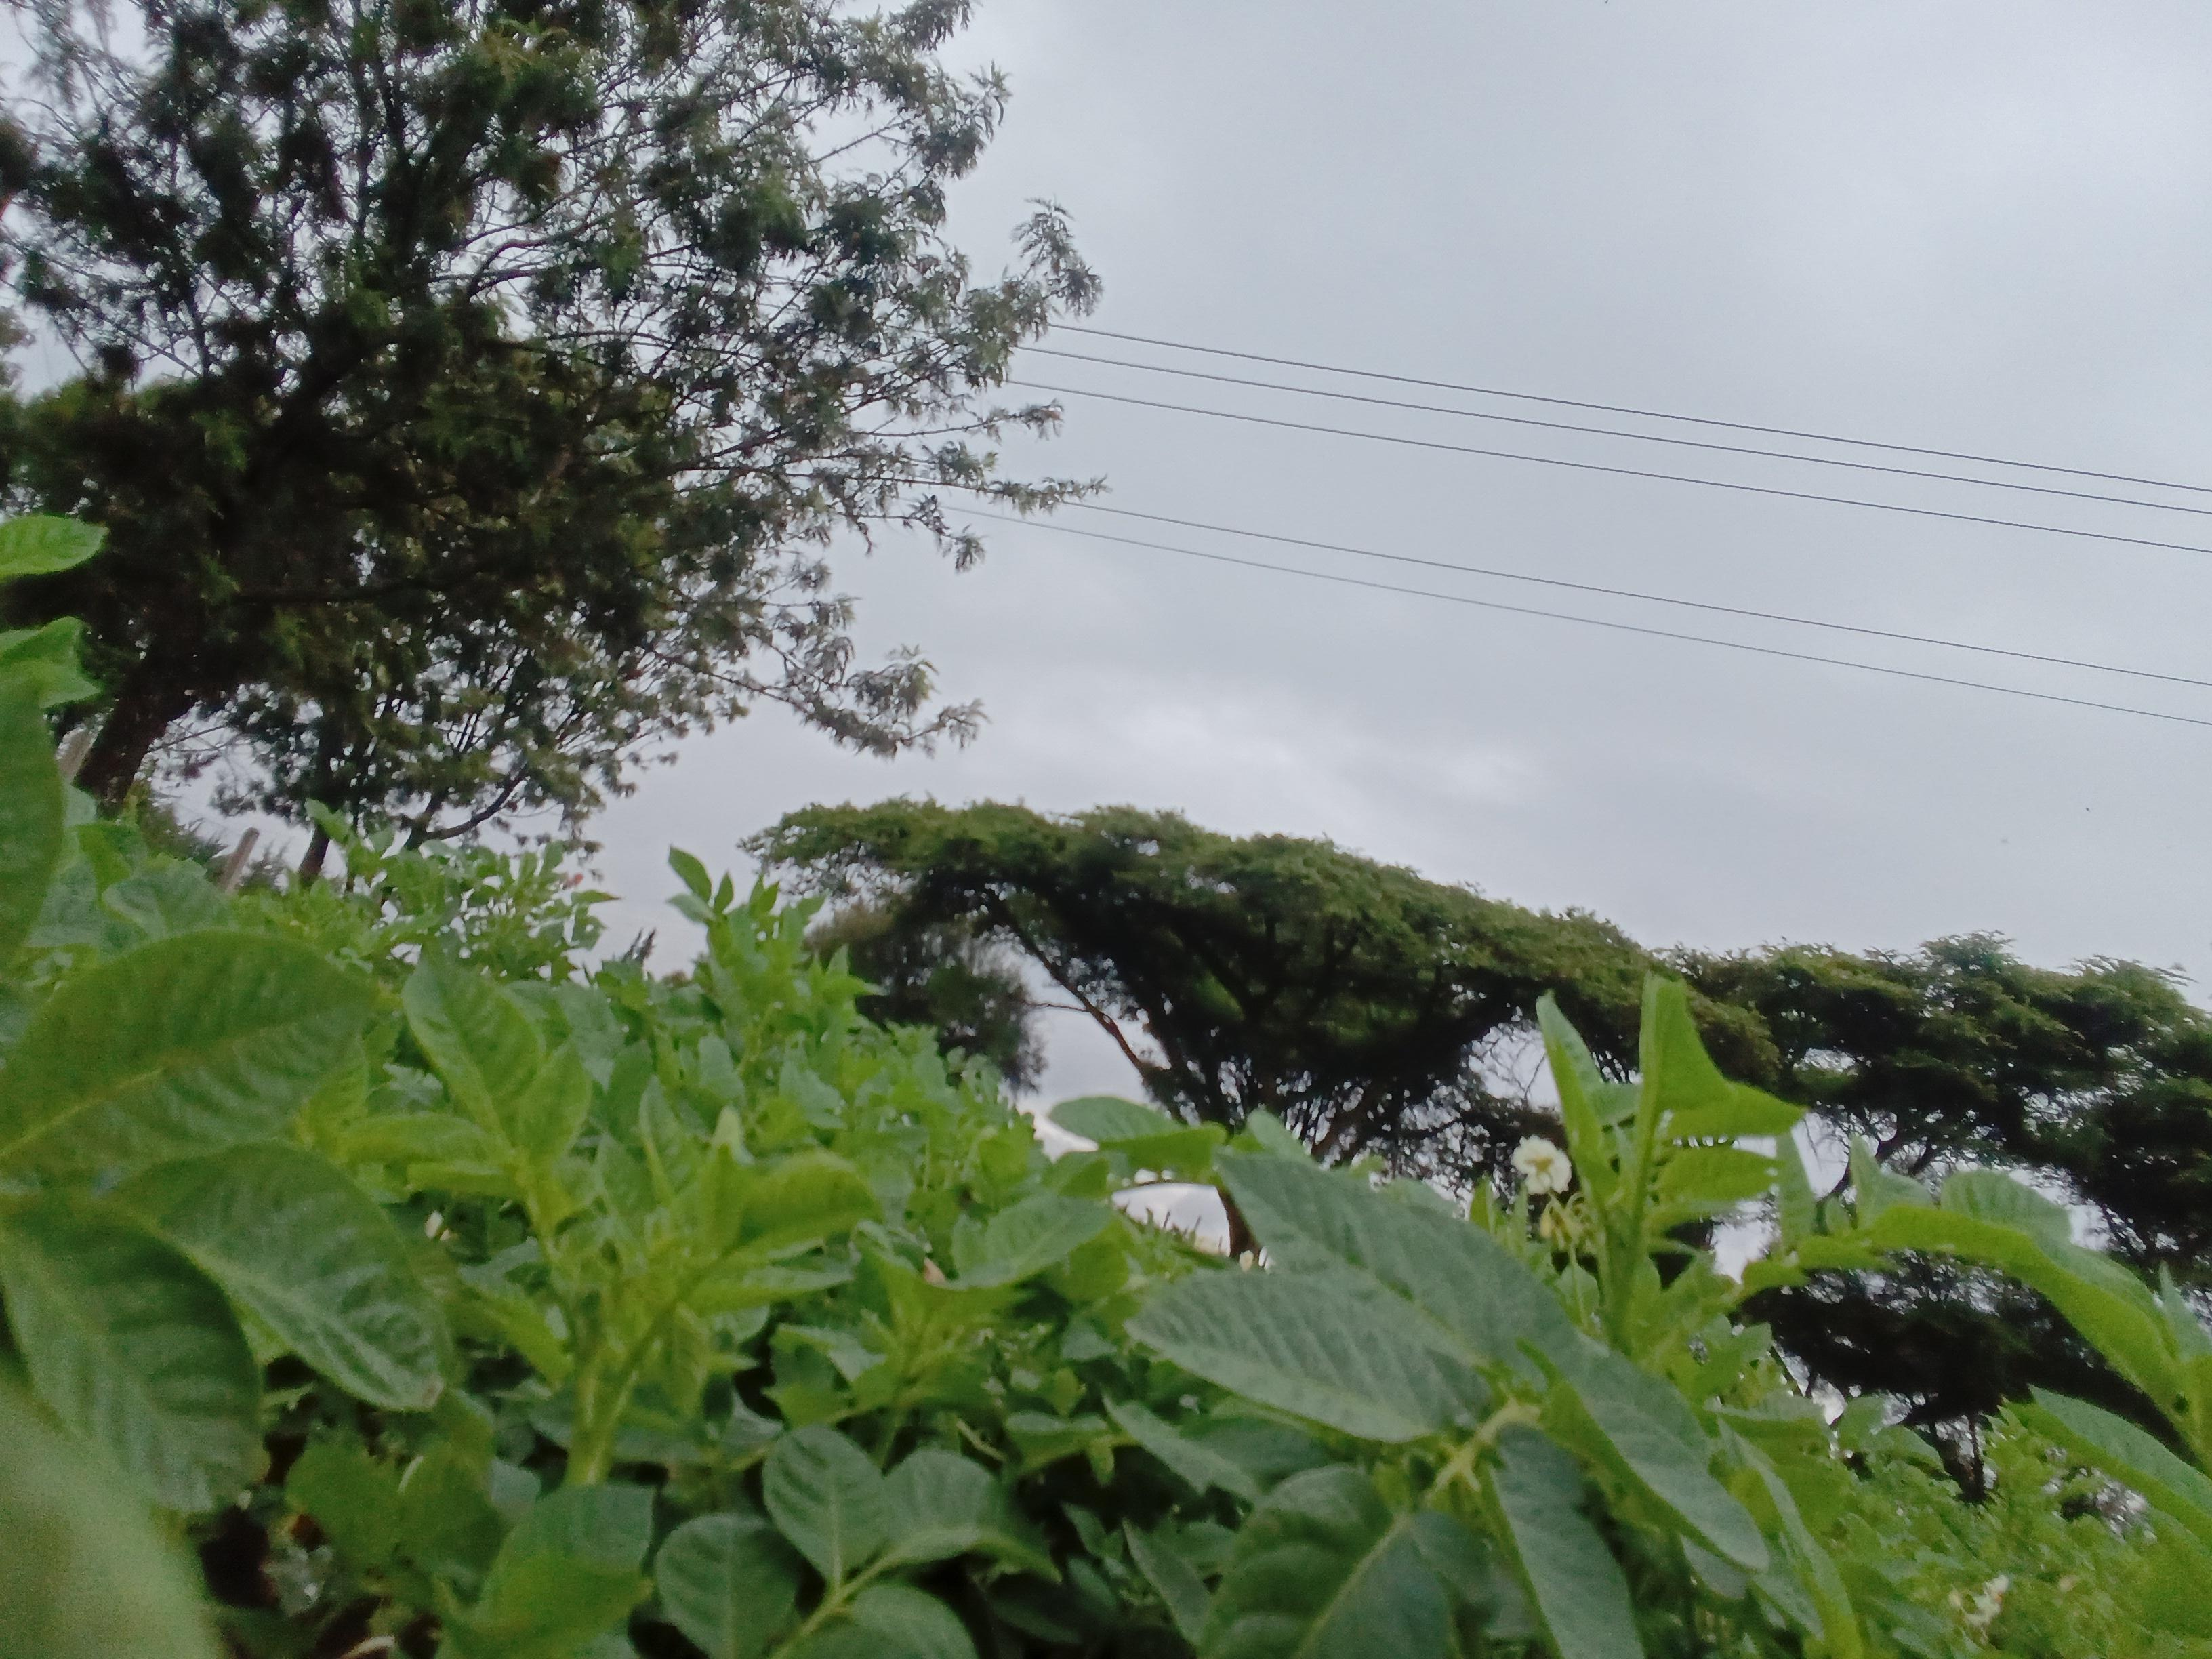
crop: potato
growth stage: flowering
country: Kenya
